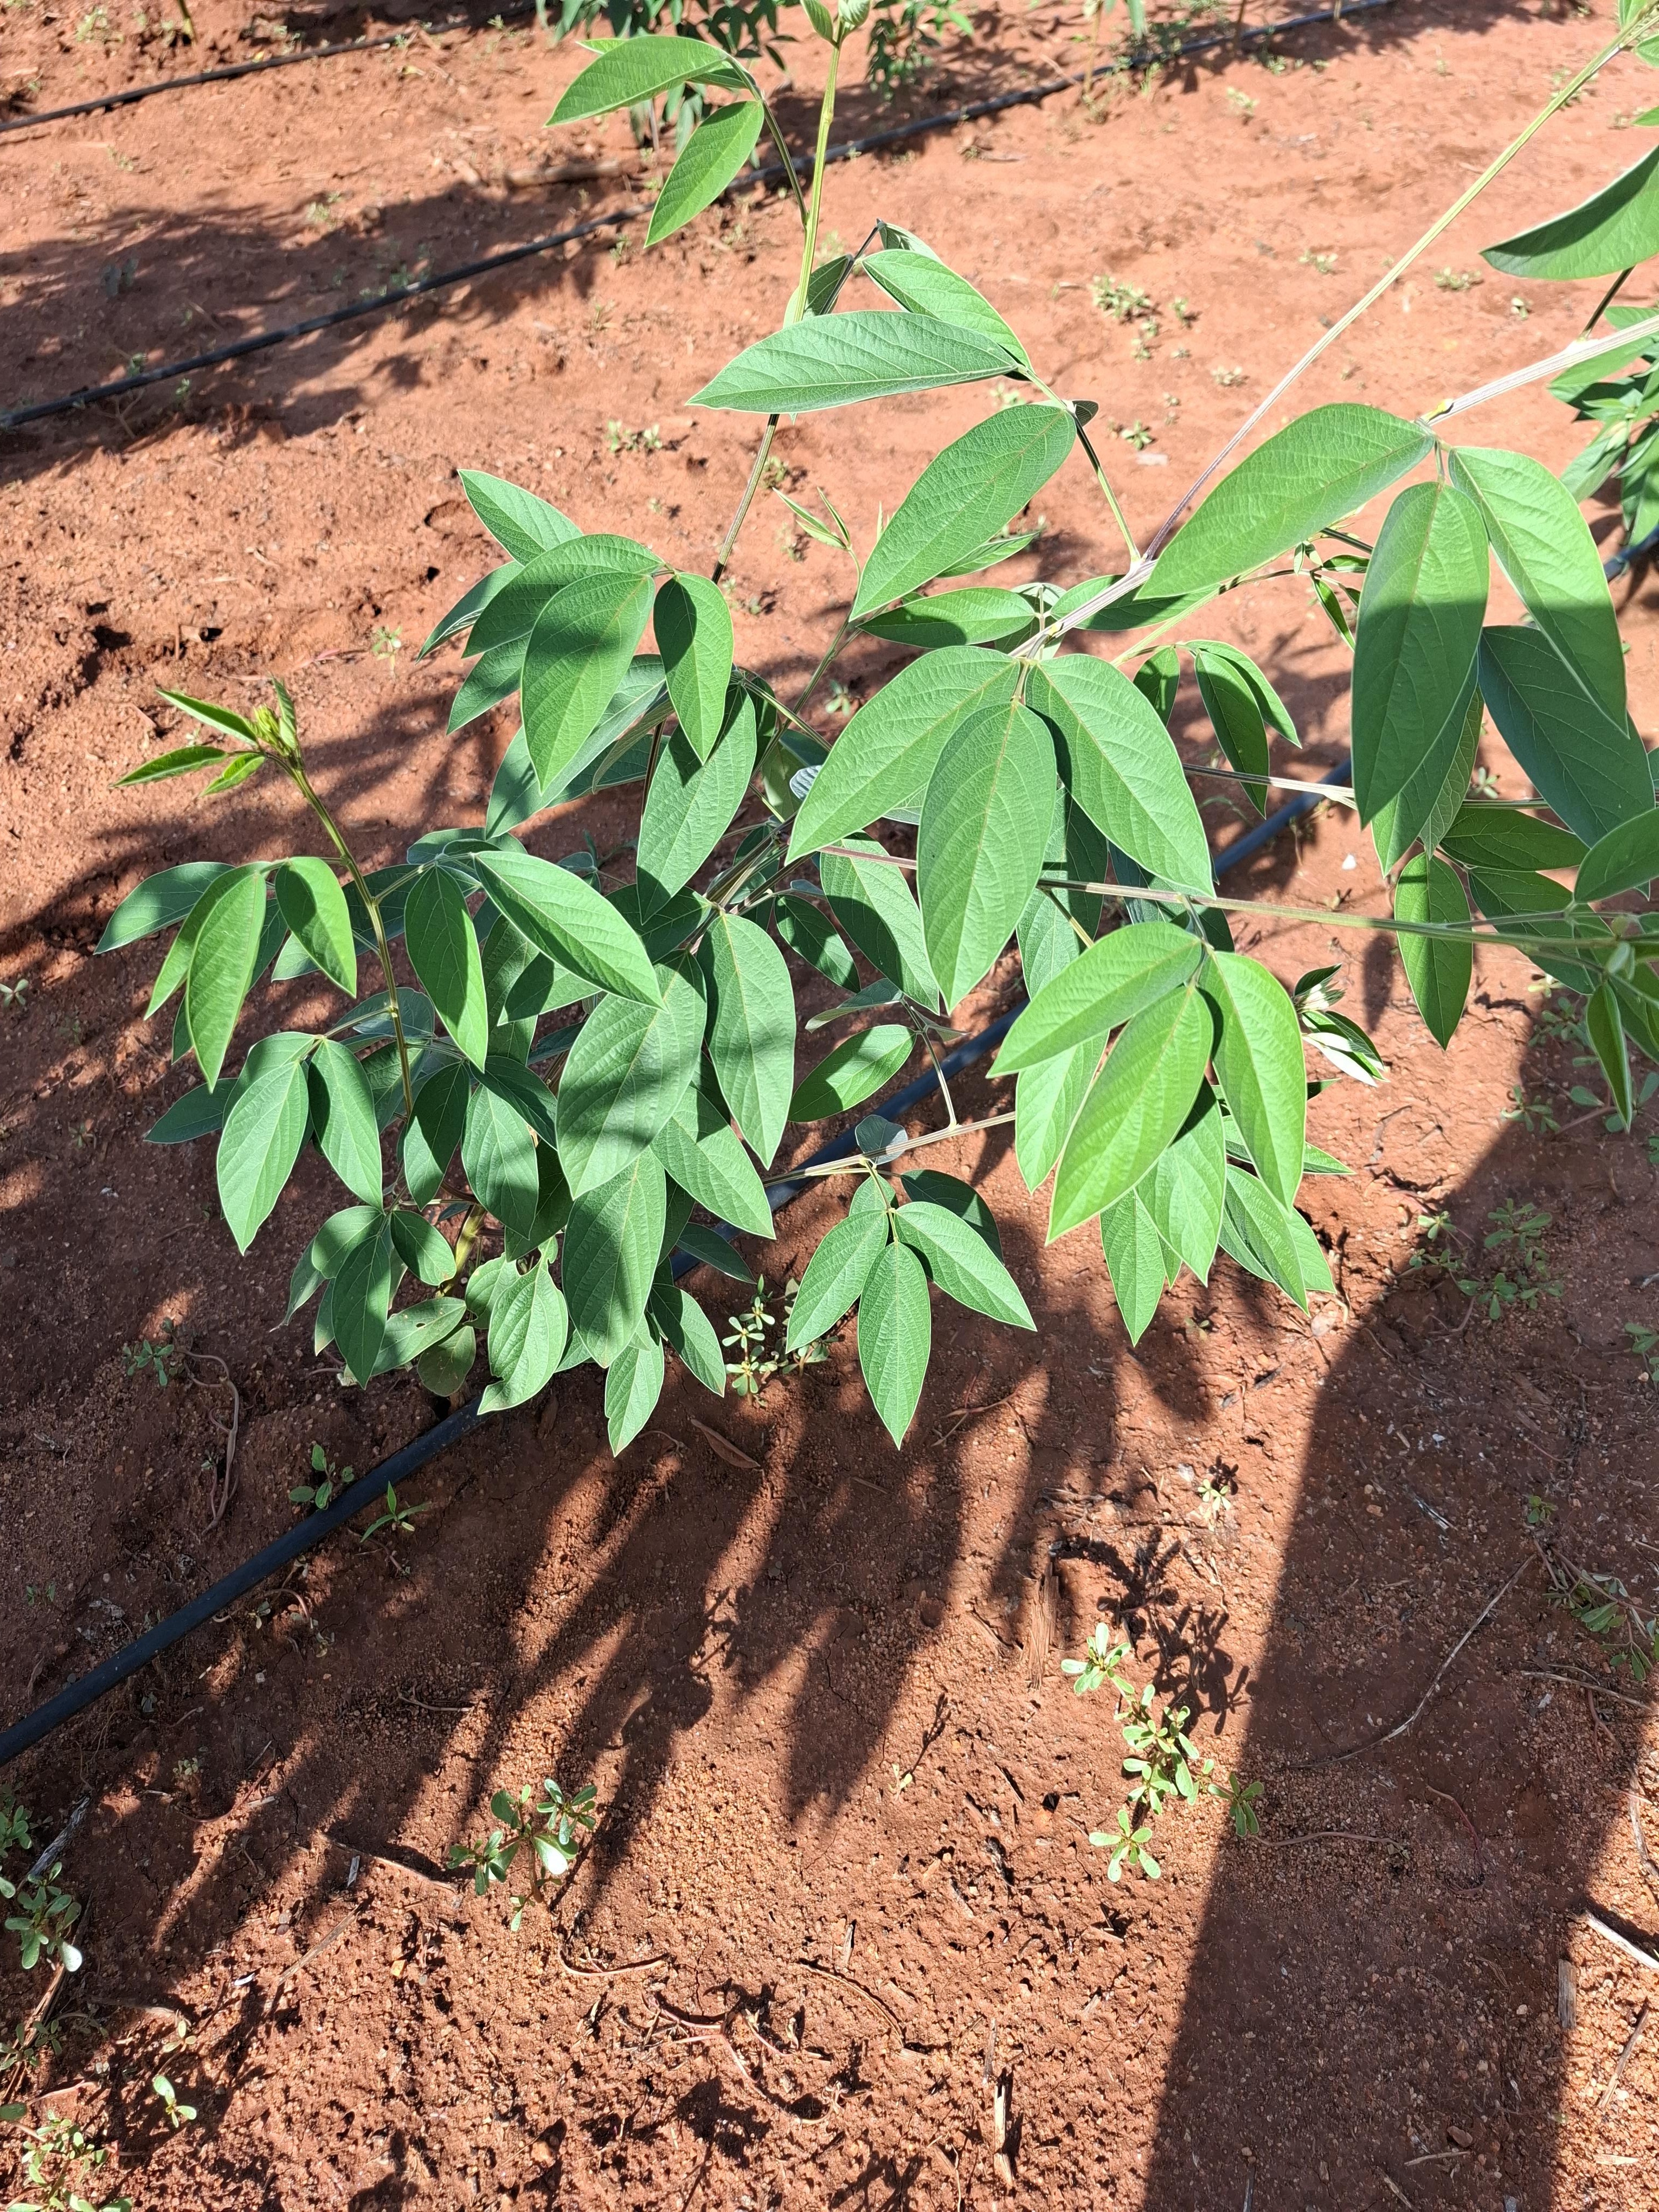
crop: pigeonpea
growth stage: vegetative
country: Kenya
